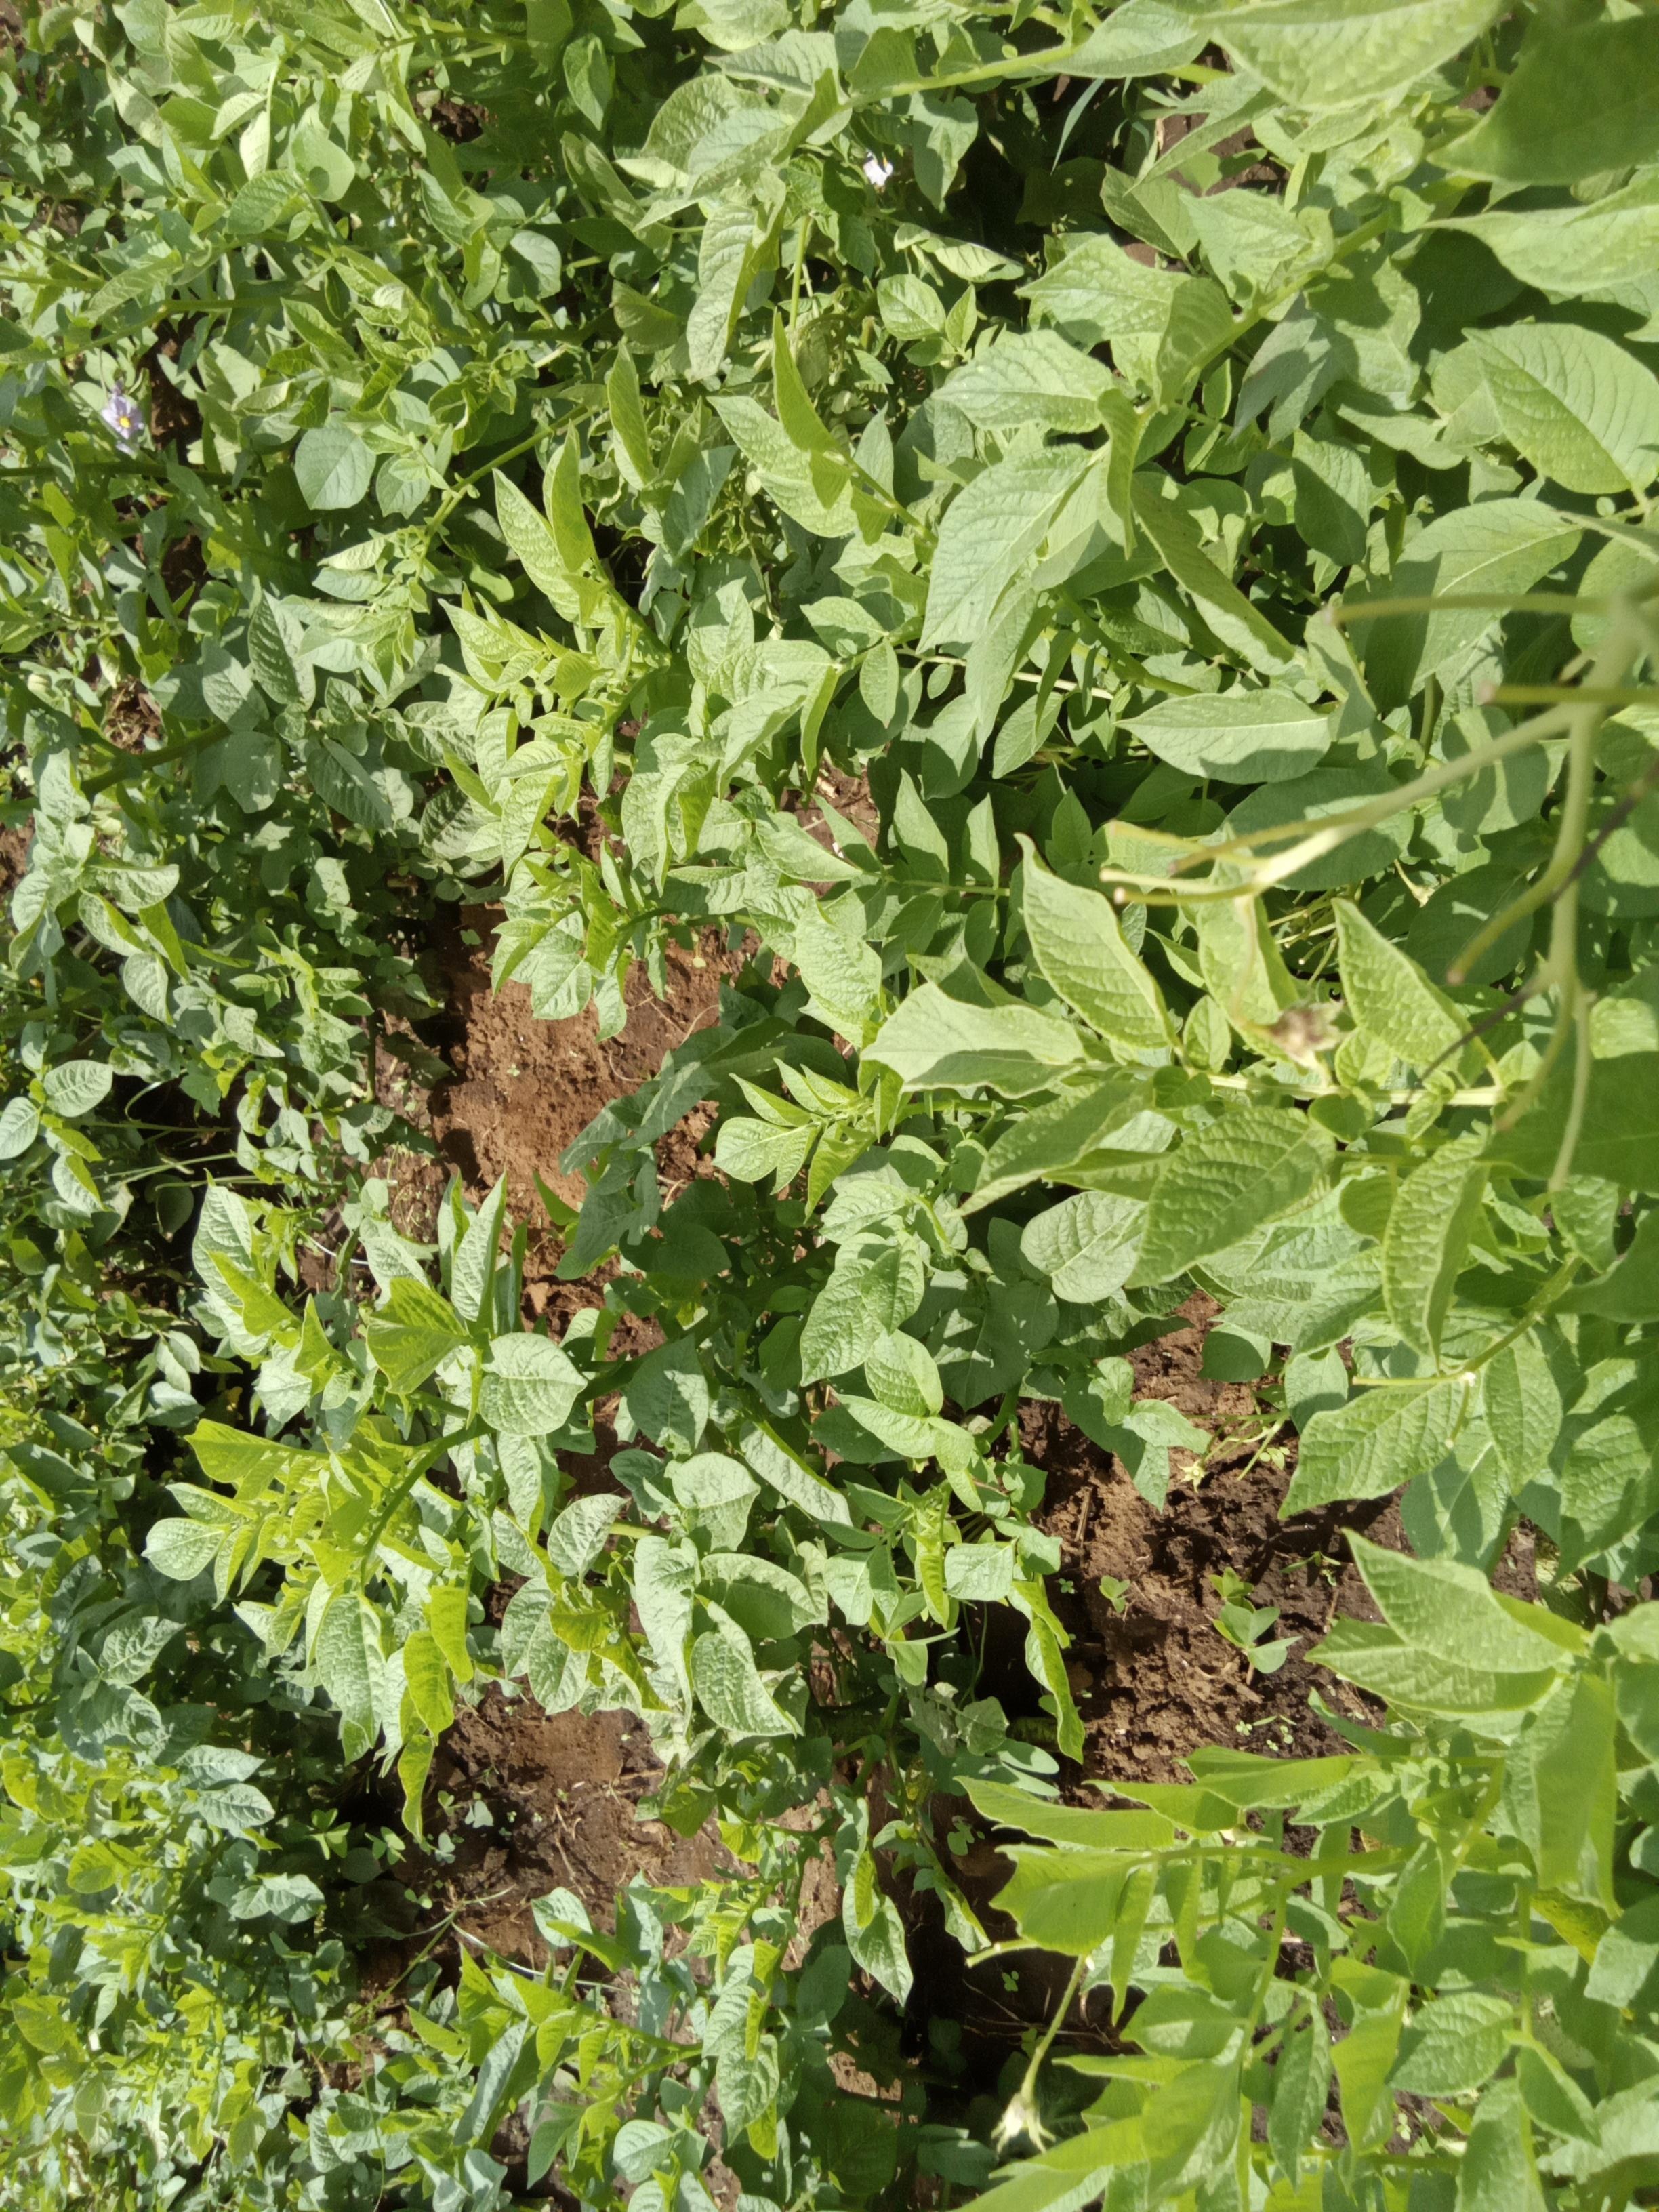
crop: potato
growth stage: flowering
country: Kenya
